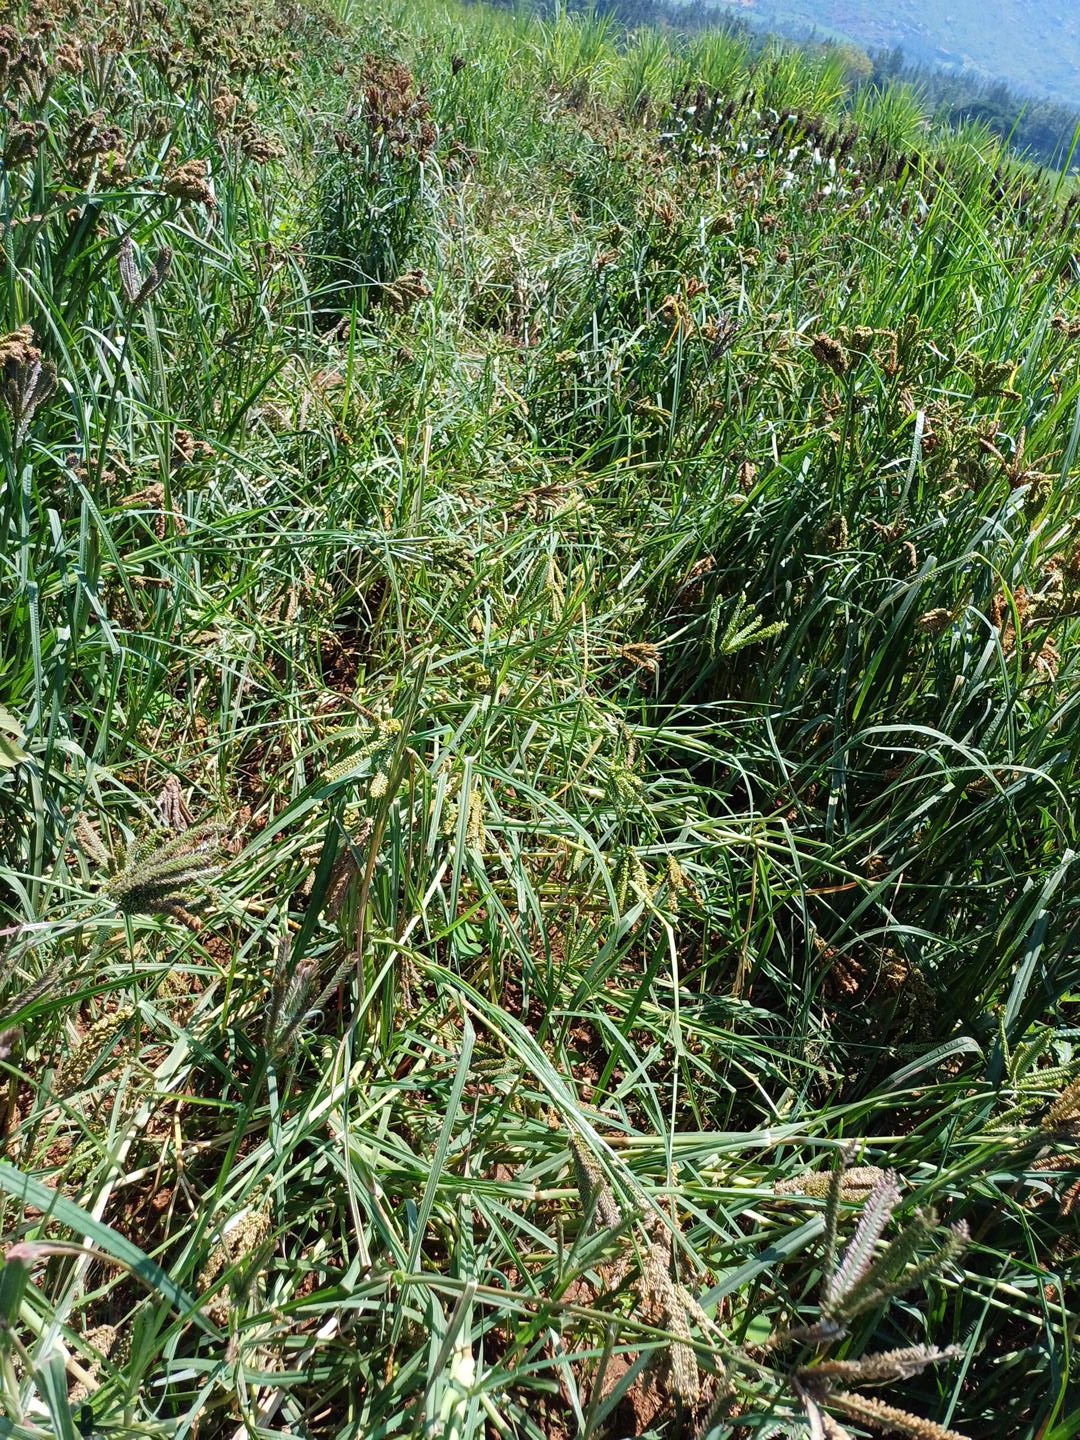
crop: finger millet
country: Kenya
